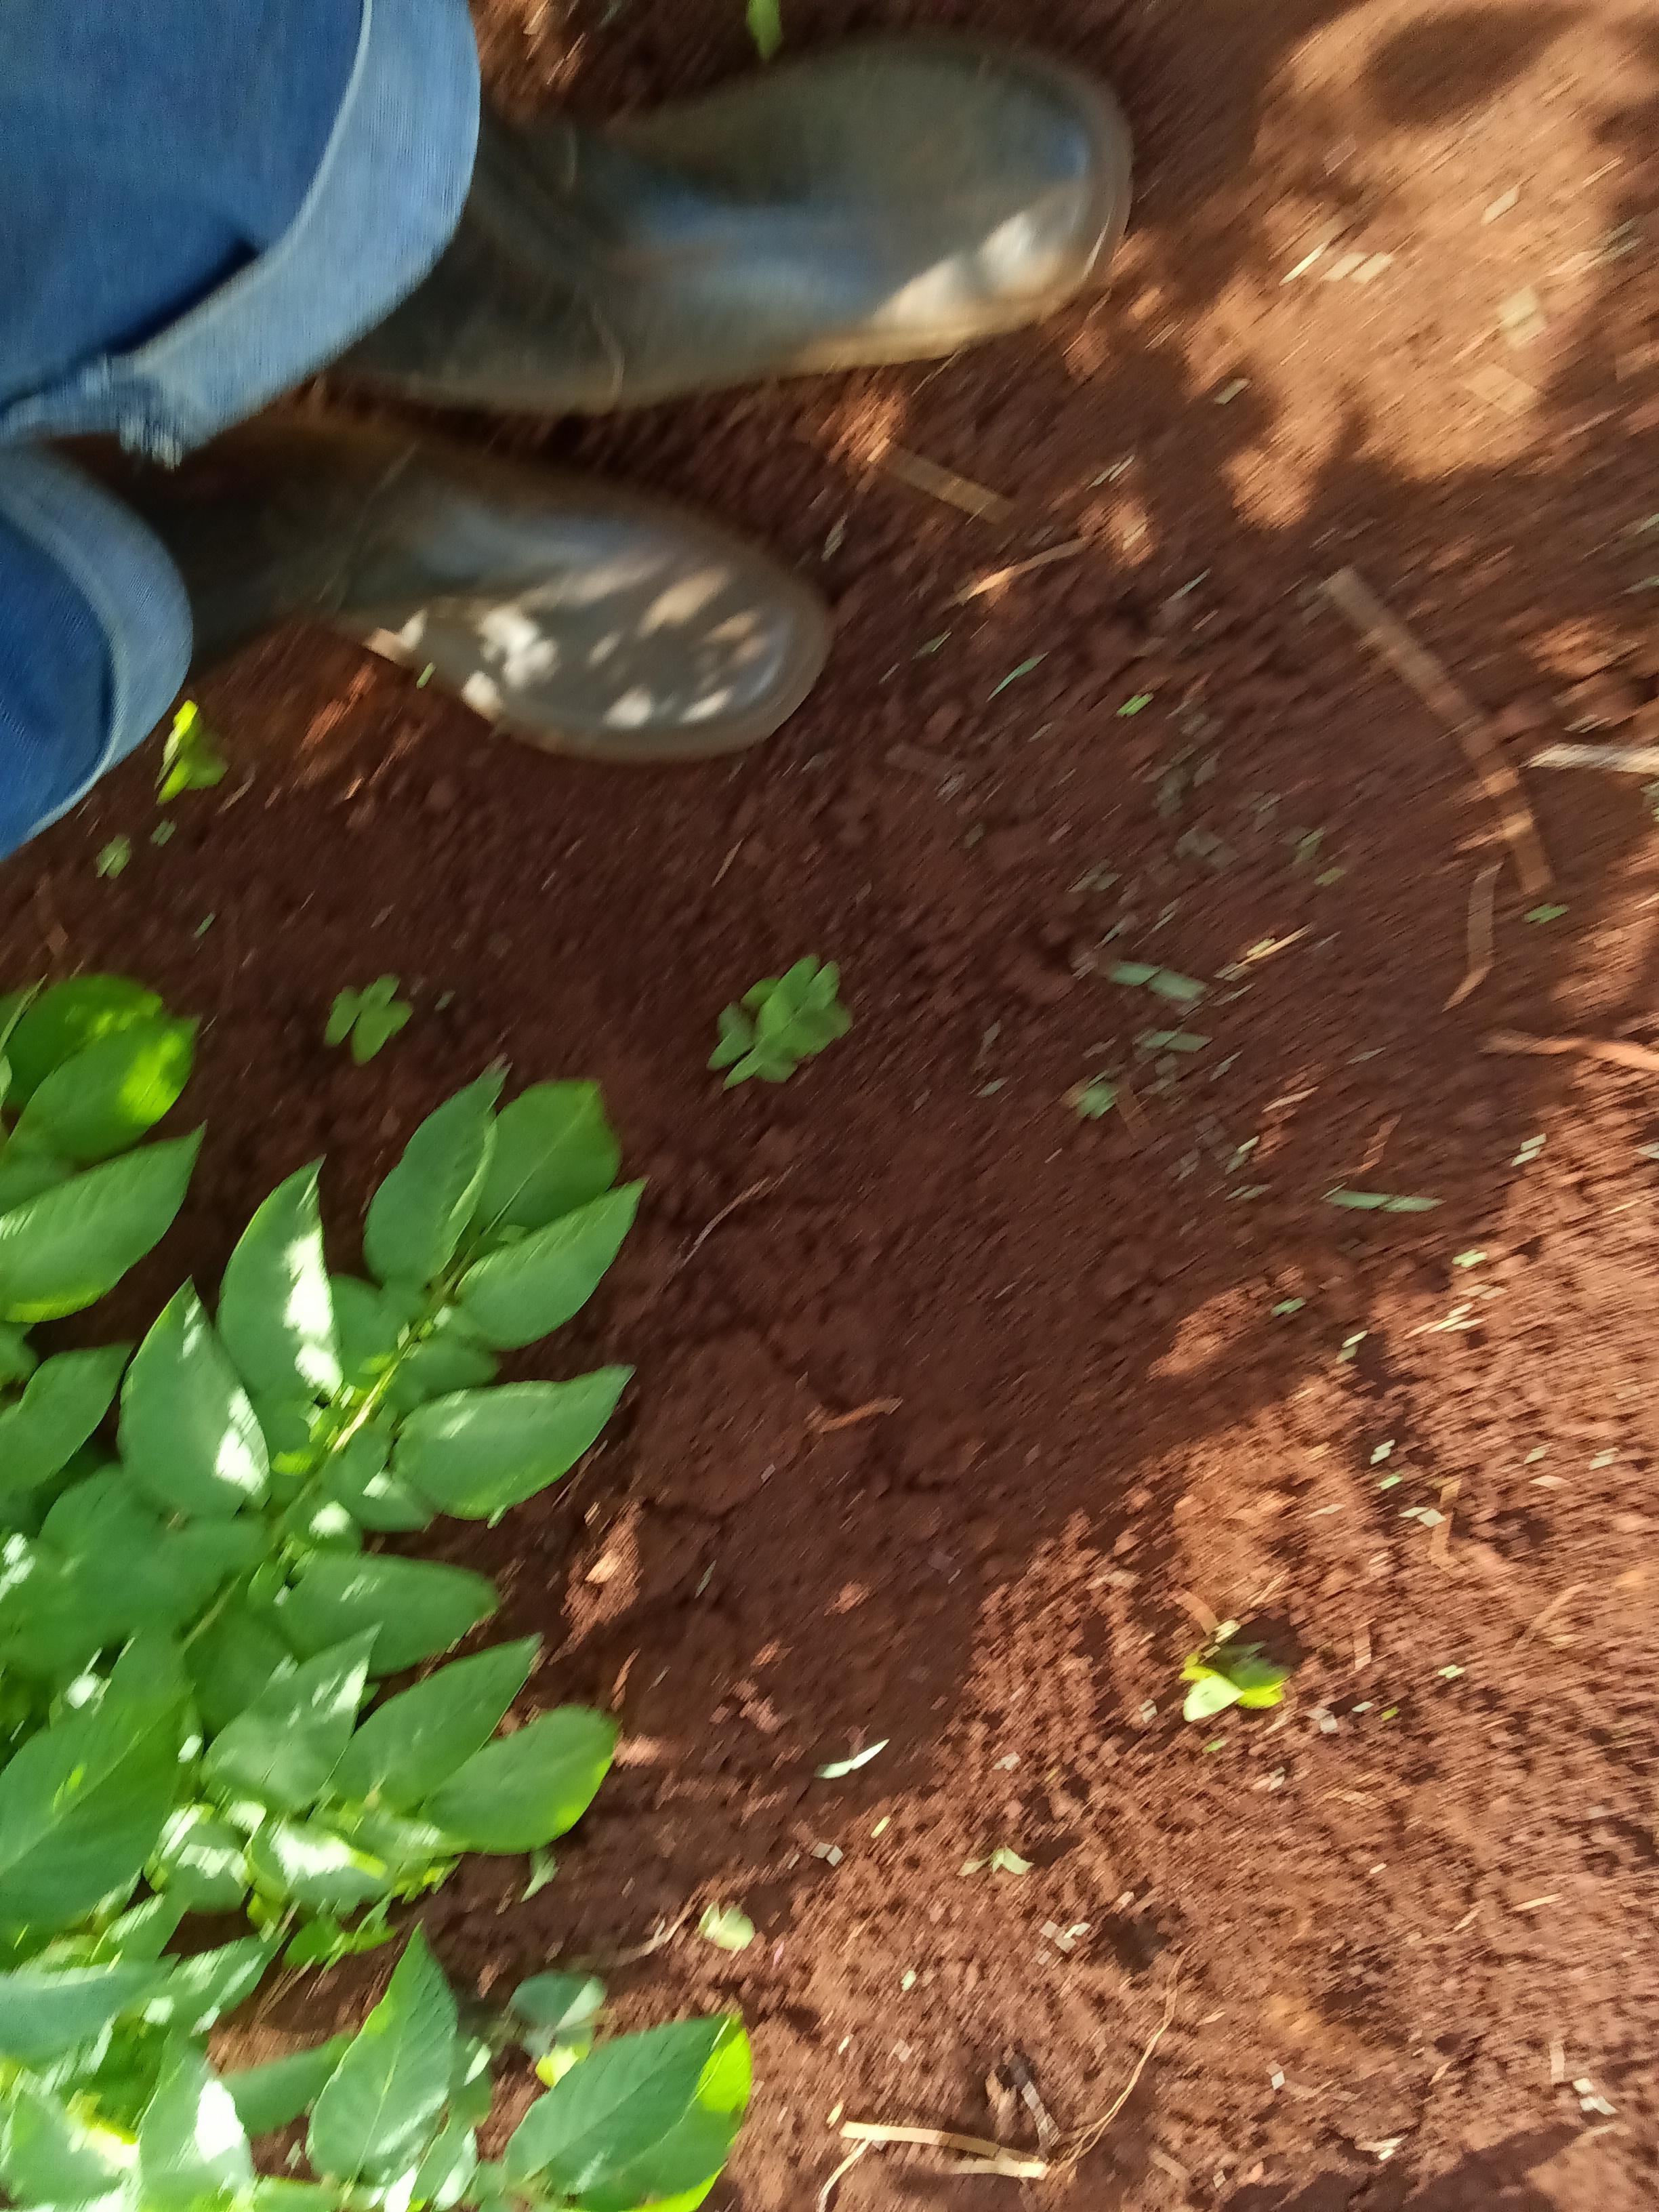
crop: potato
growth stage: vegetative
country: Kenya
